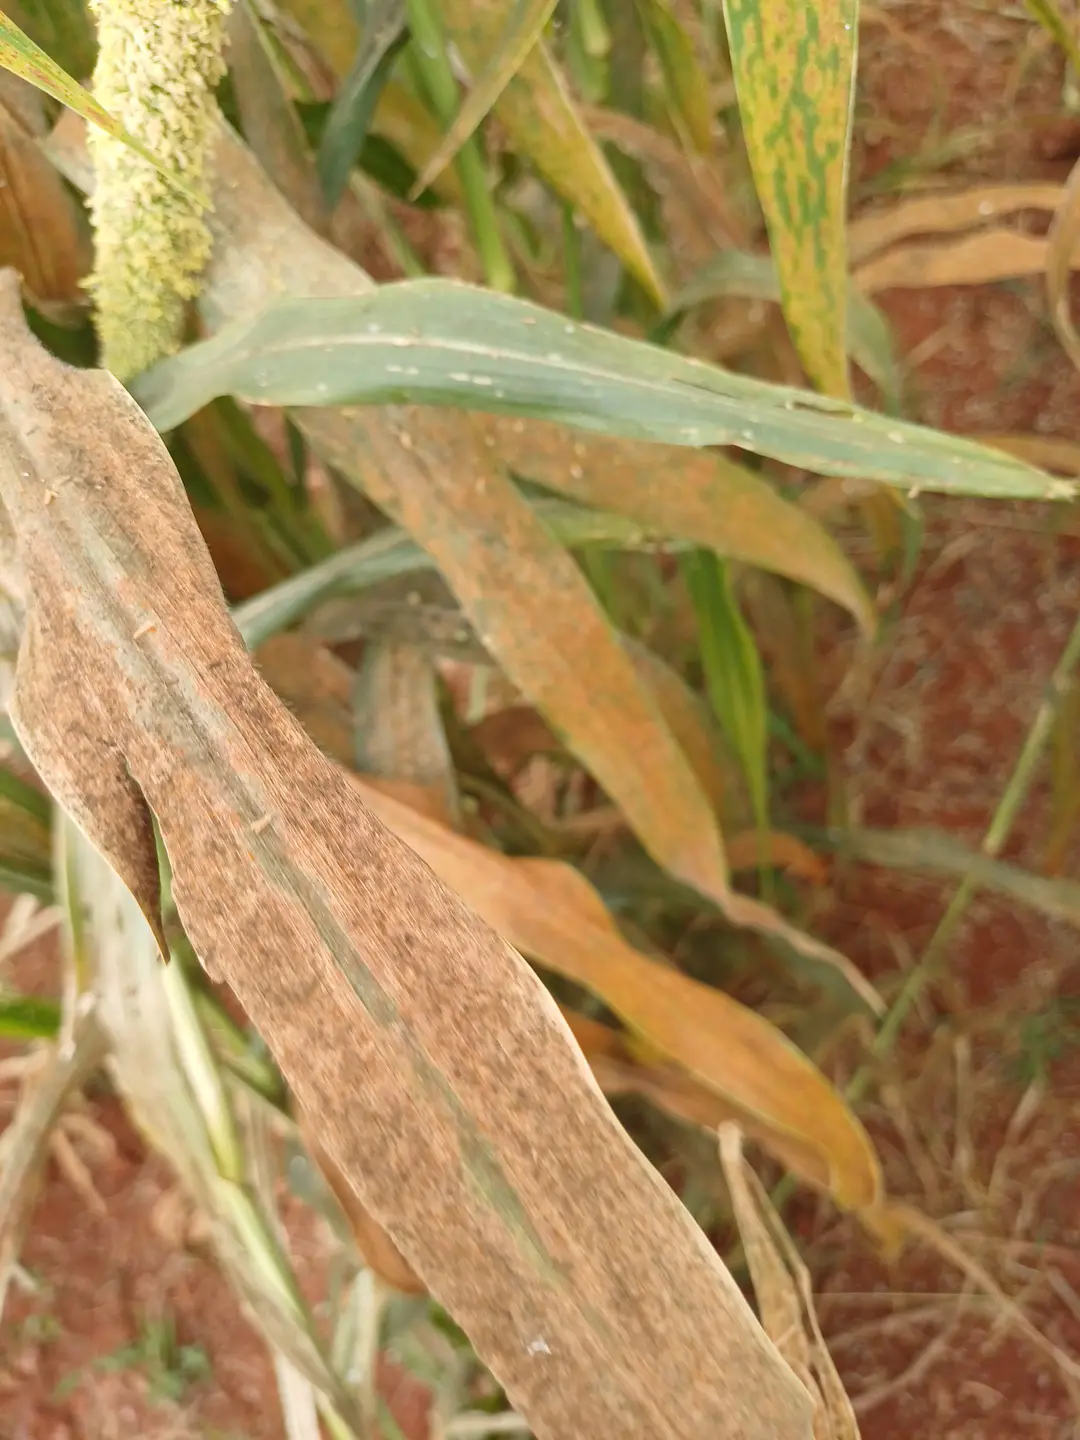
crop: pearl millet
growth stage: filling grain
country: Kenya
